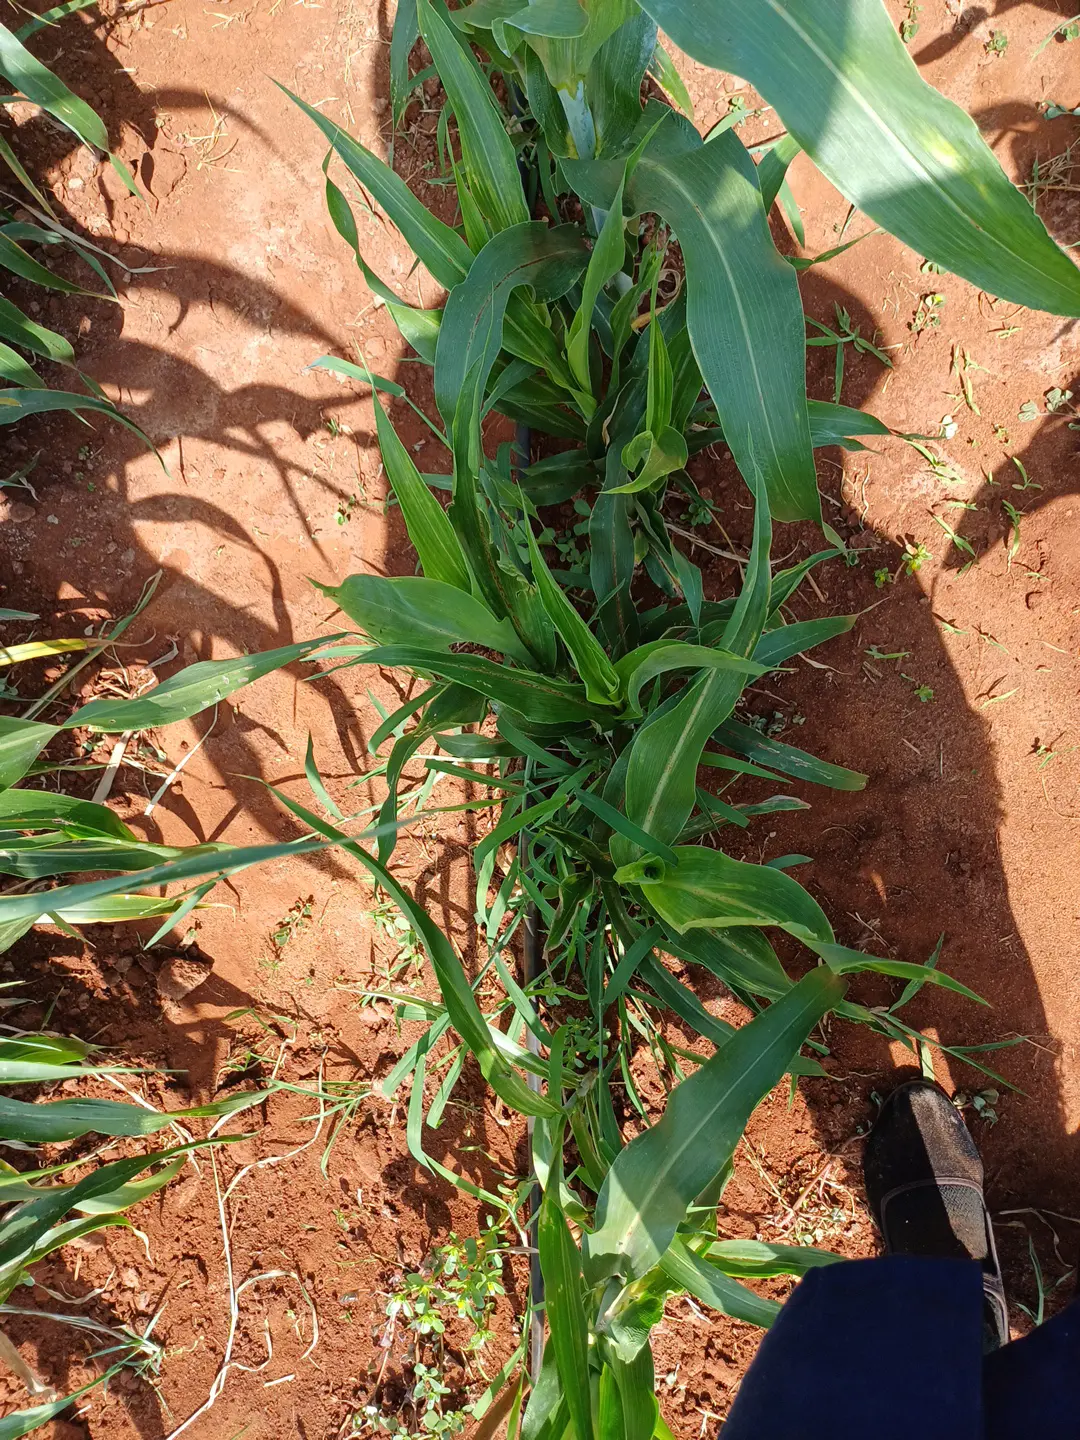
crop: sorghum
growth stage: heading tuber
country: Kenya
